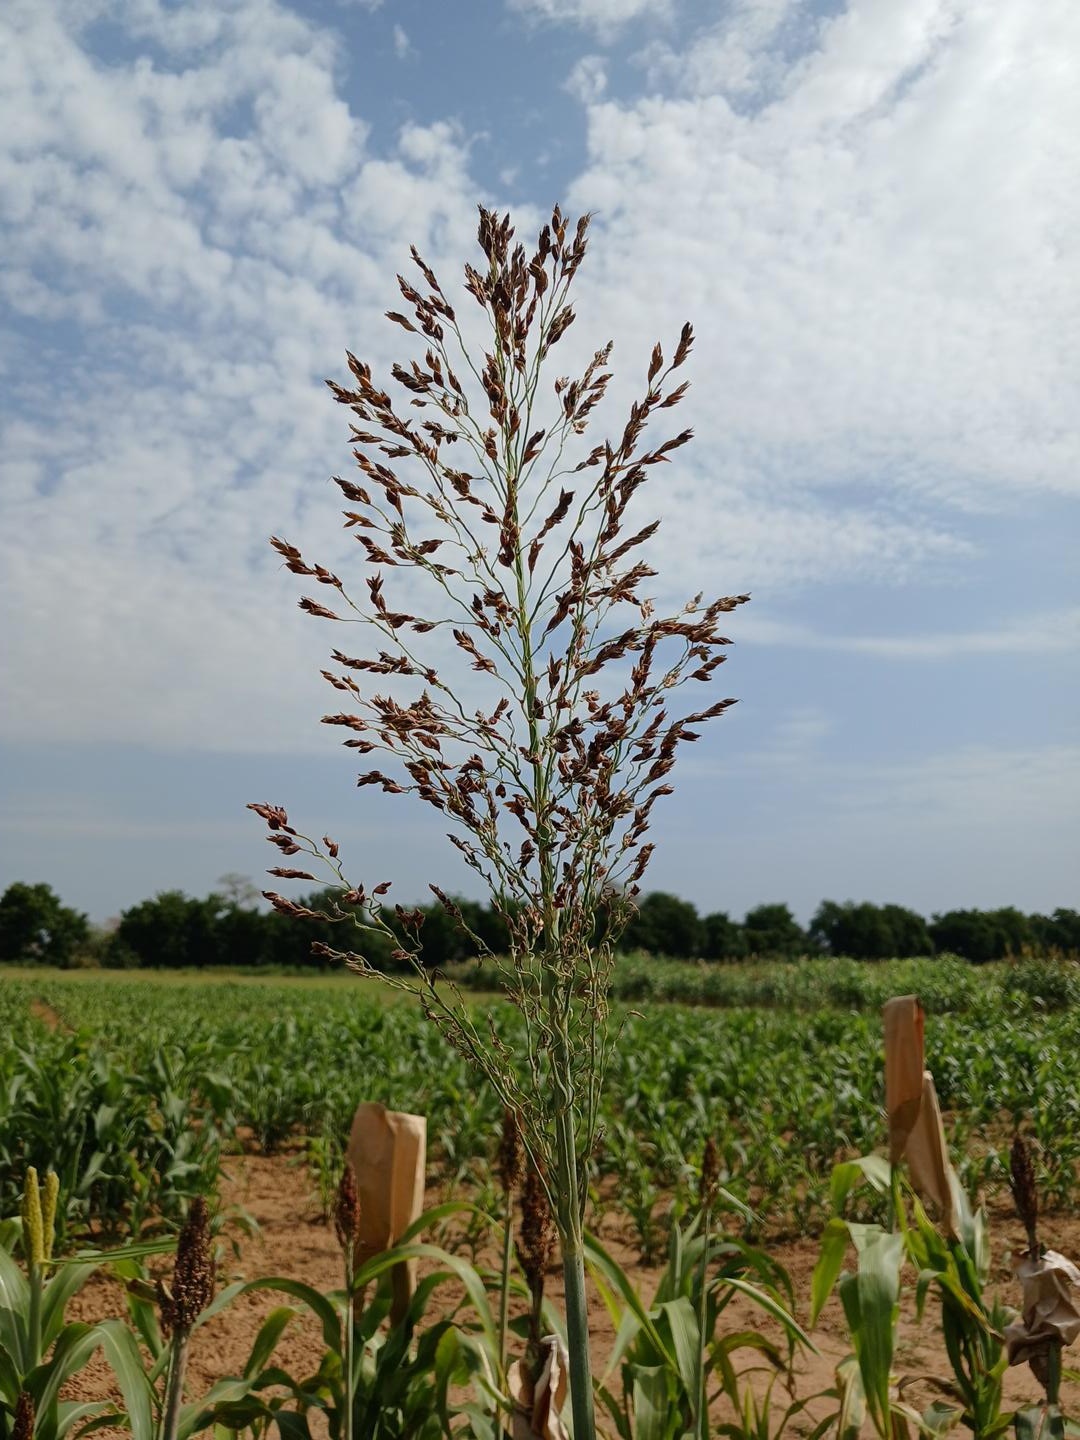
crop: sorghum
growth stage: filling grain
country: Senegal
